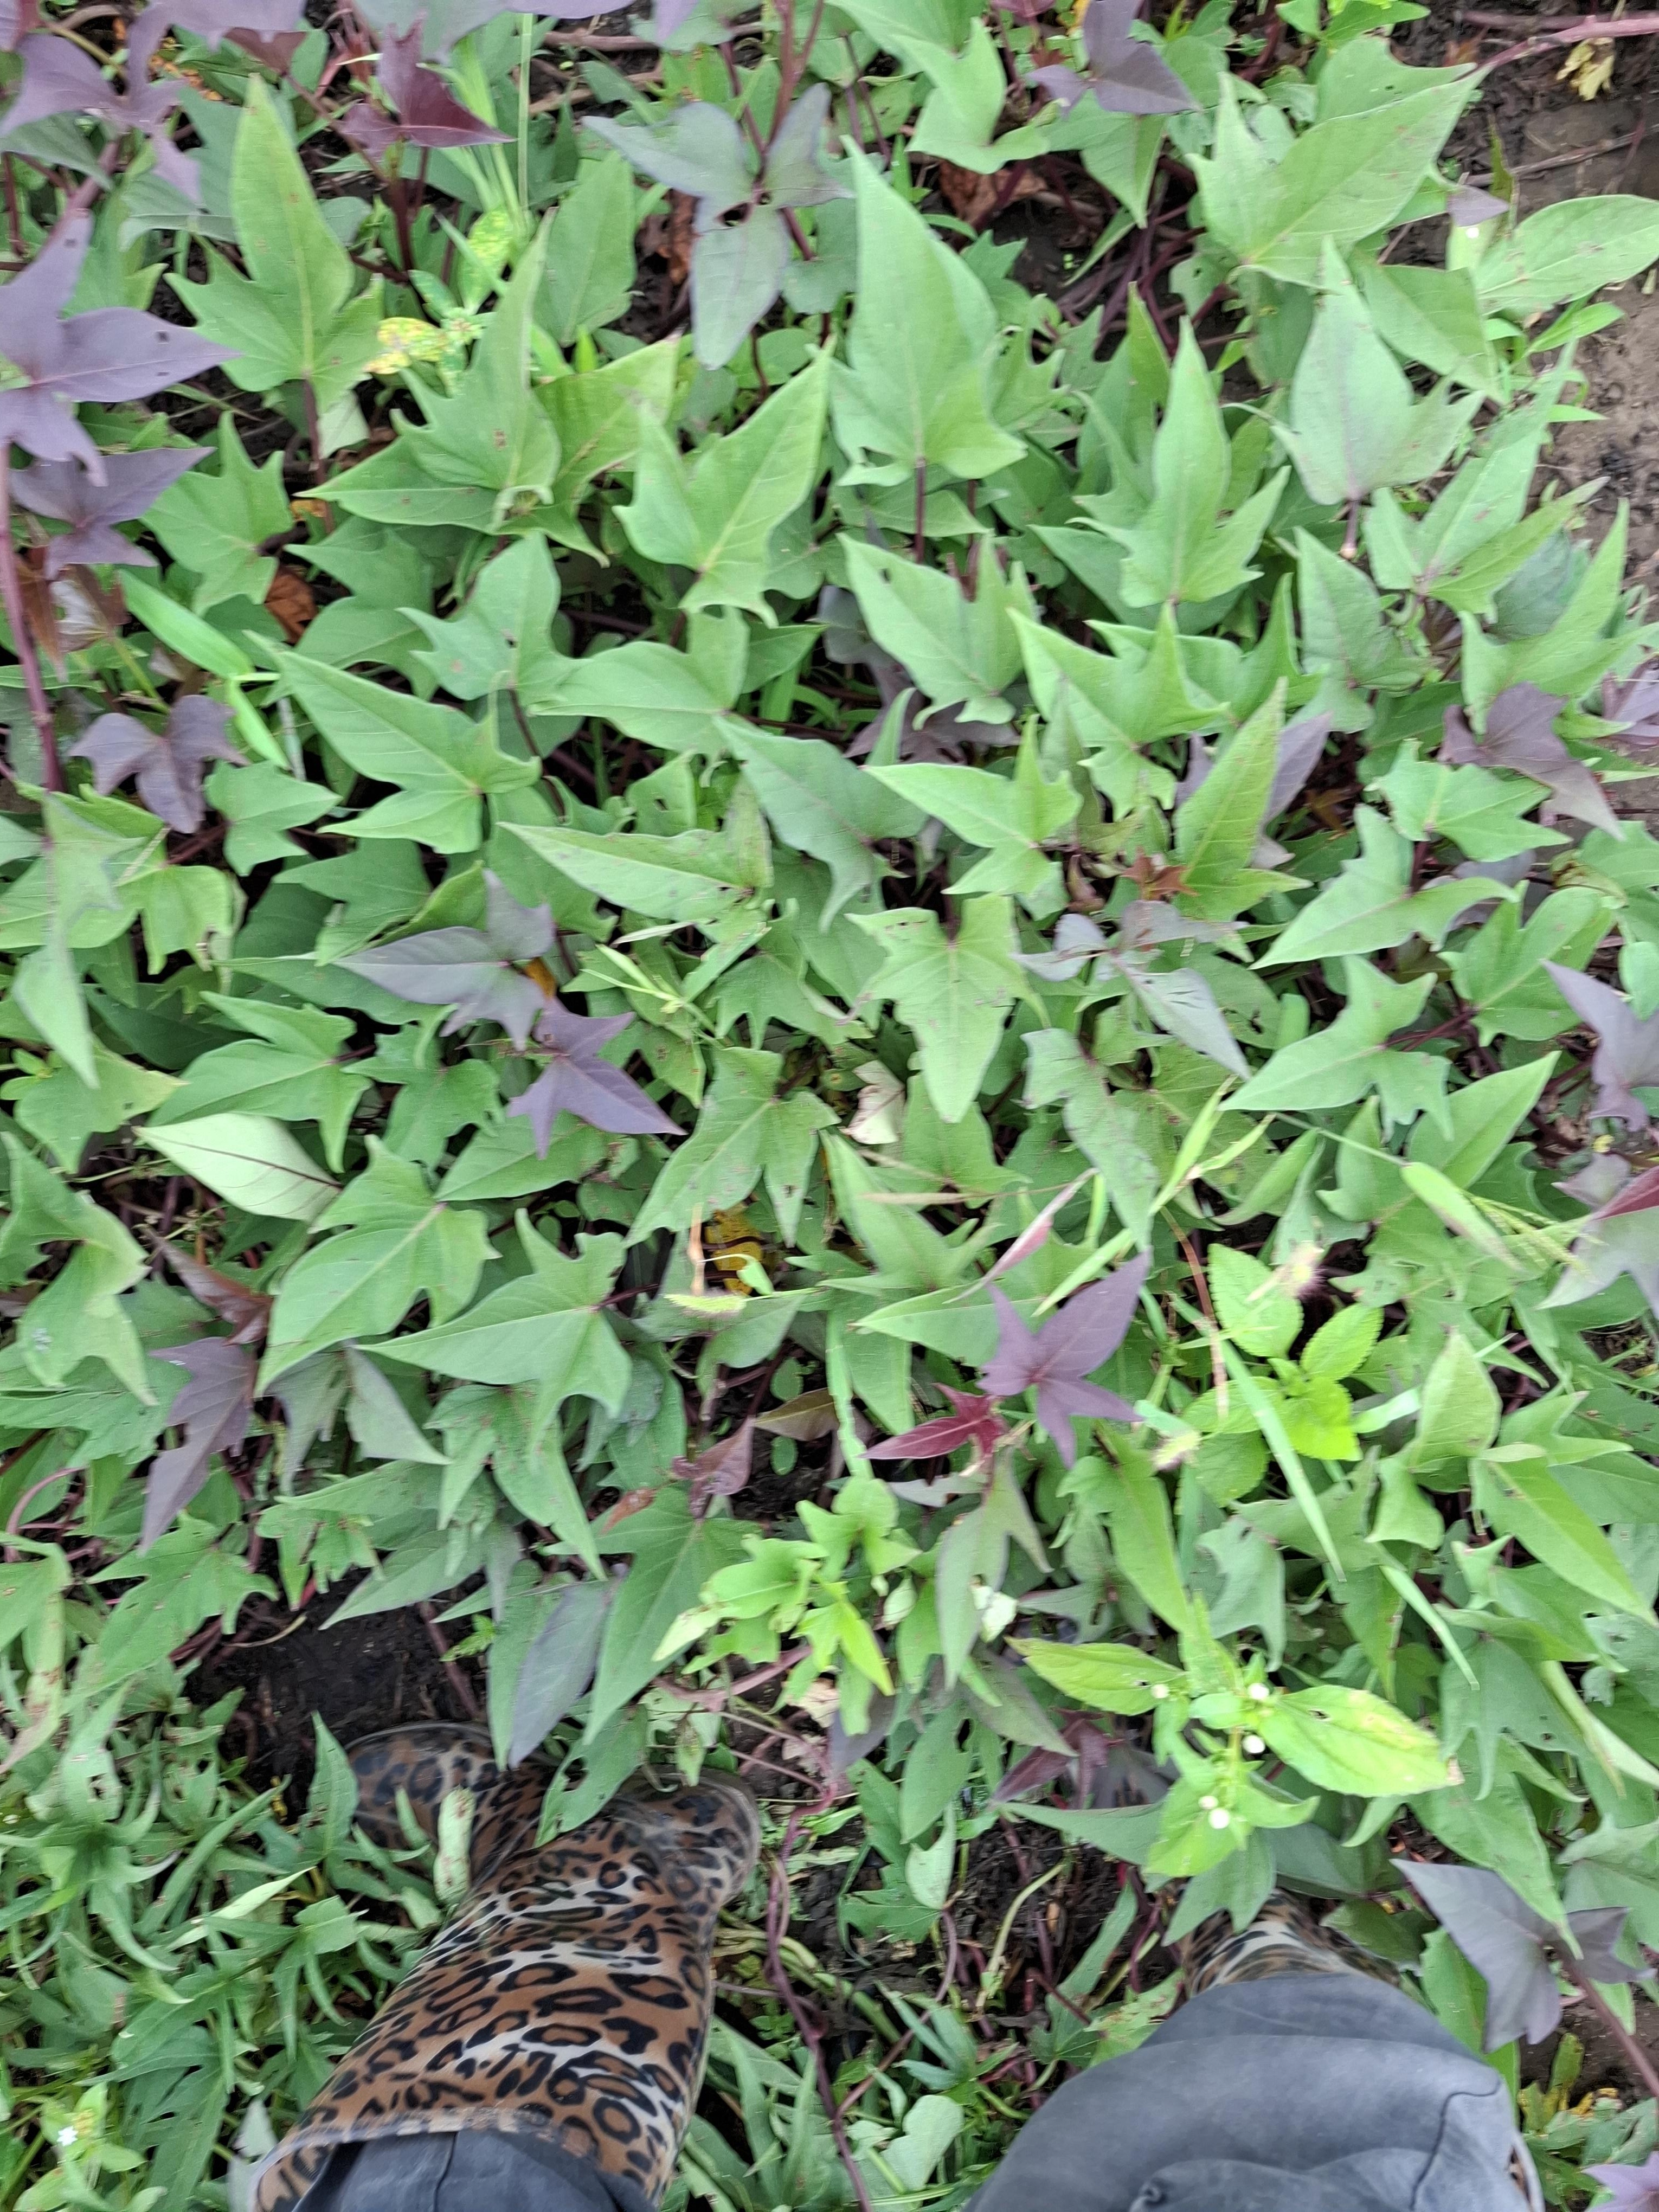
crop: sweet potato
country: Tanzania
